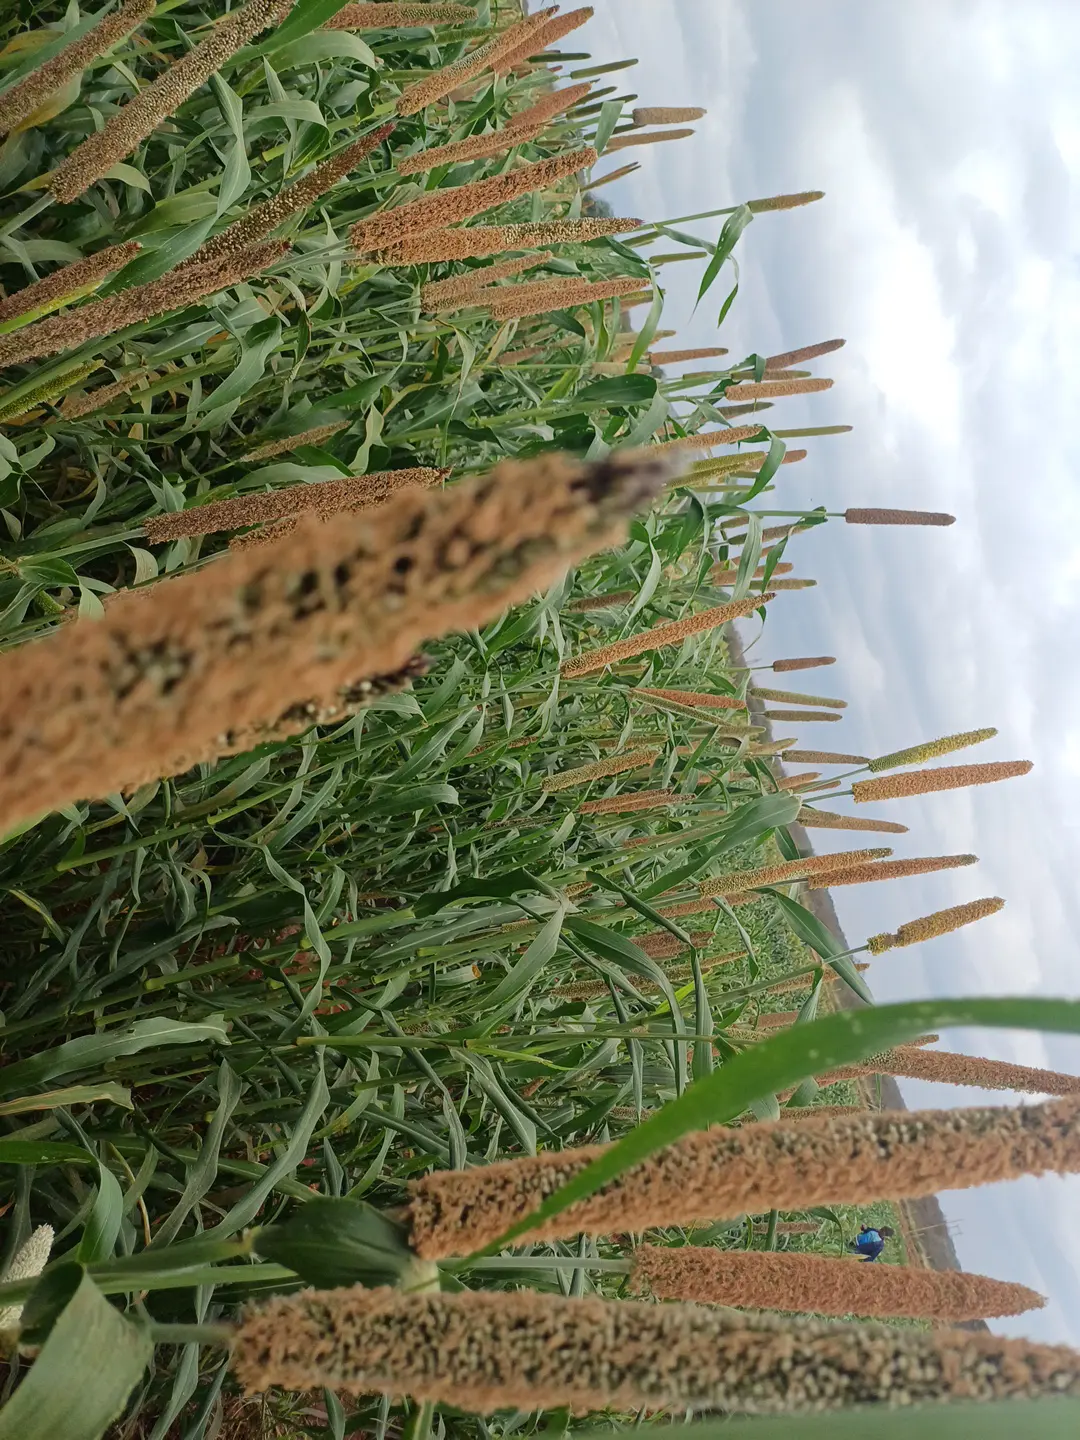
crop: pearl millet
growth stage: filling grain
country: Kenya
